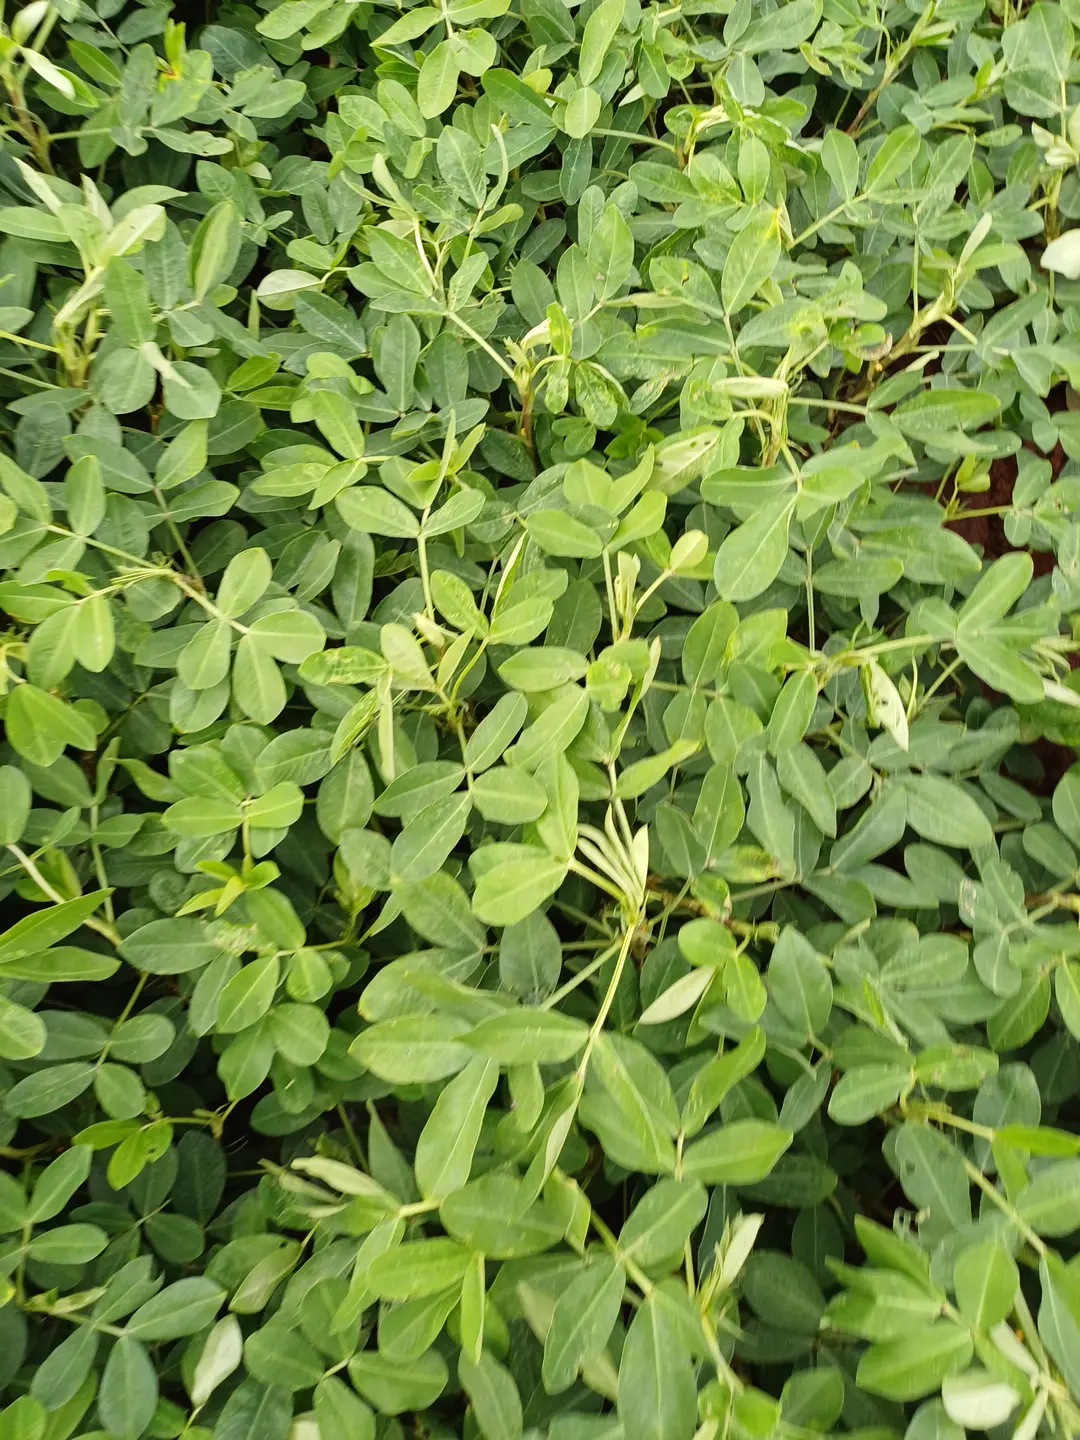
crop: groundnut
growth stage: flowering
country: Kenya
